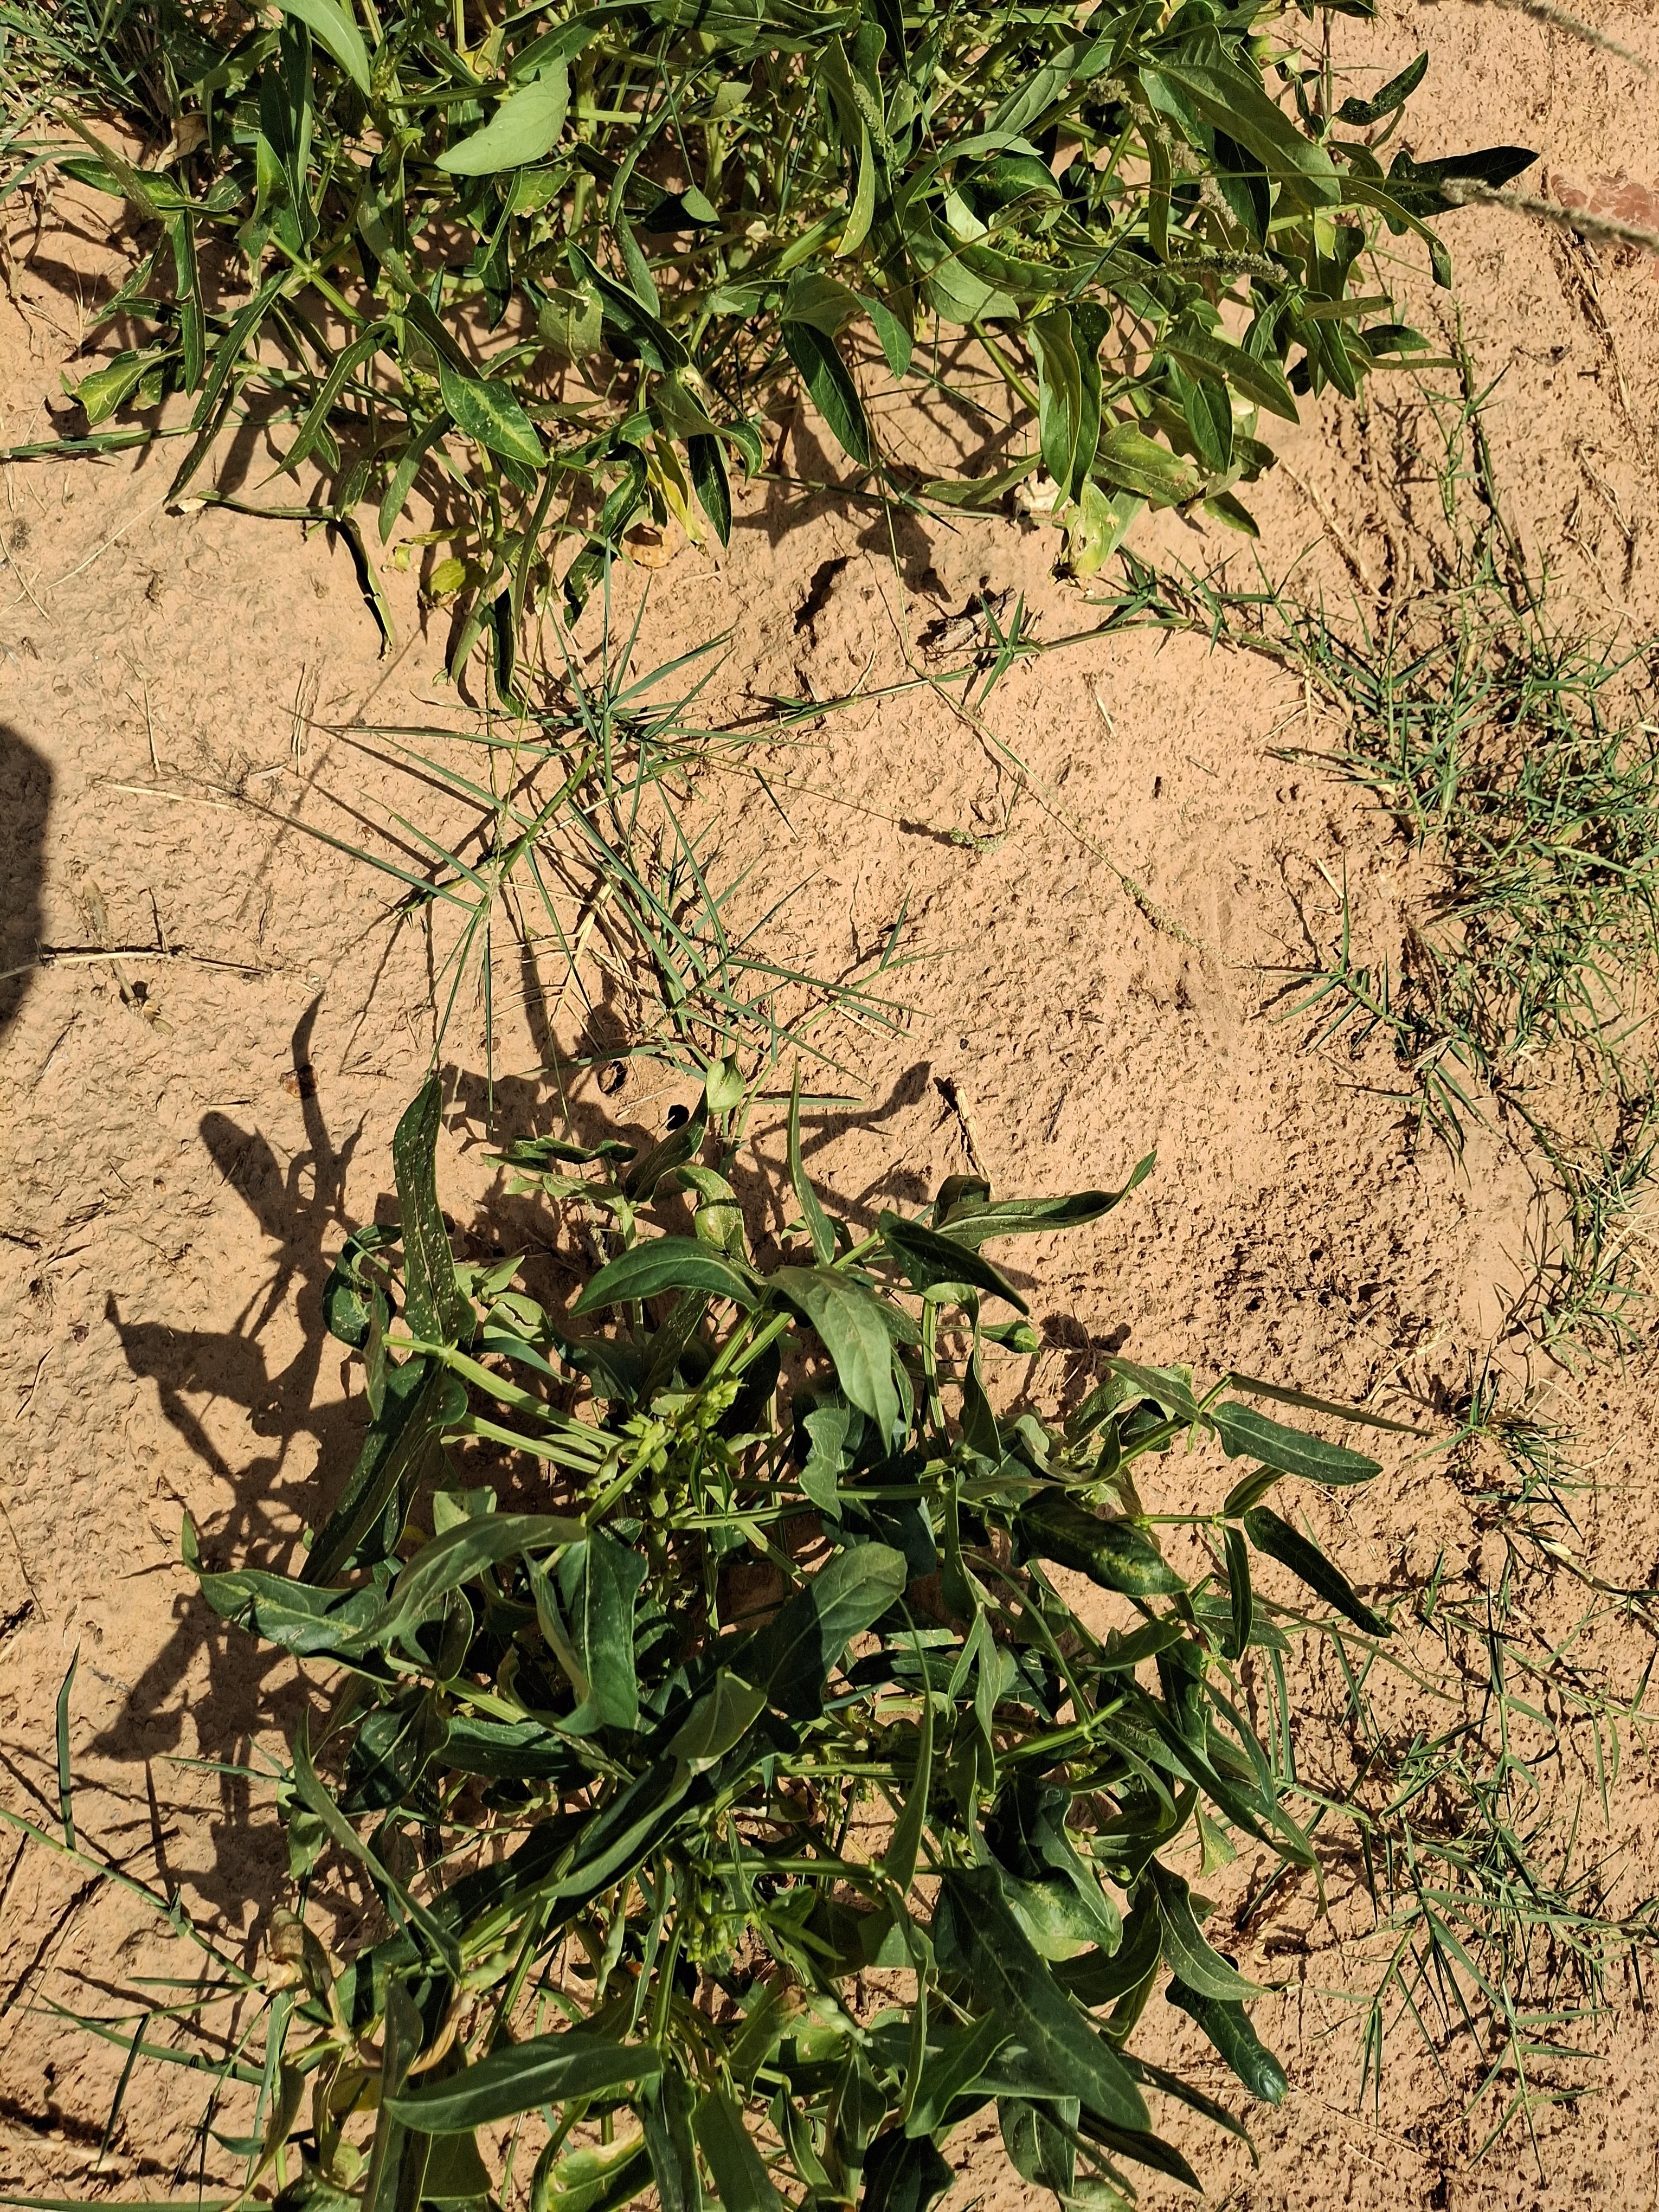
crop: cowpea
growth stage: harvest maturity
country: Nigeria
